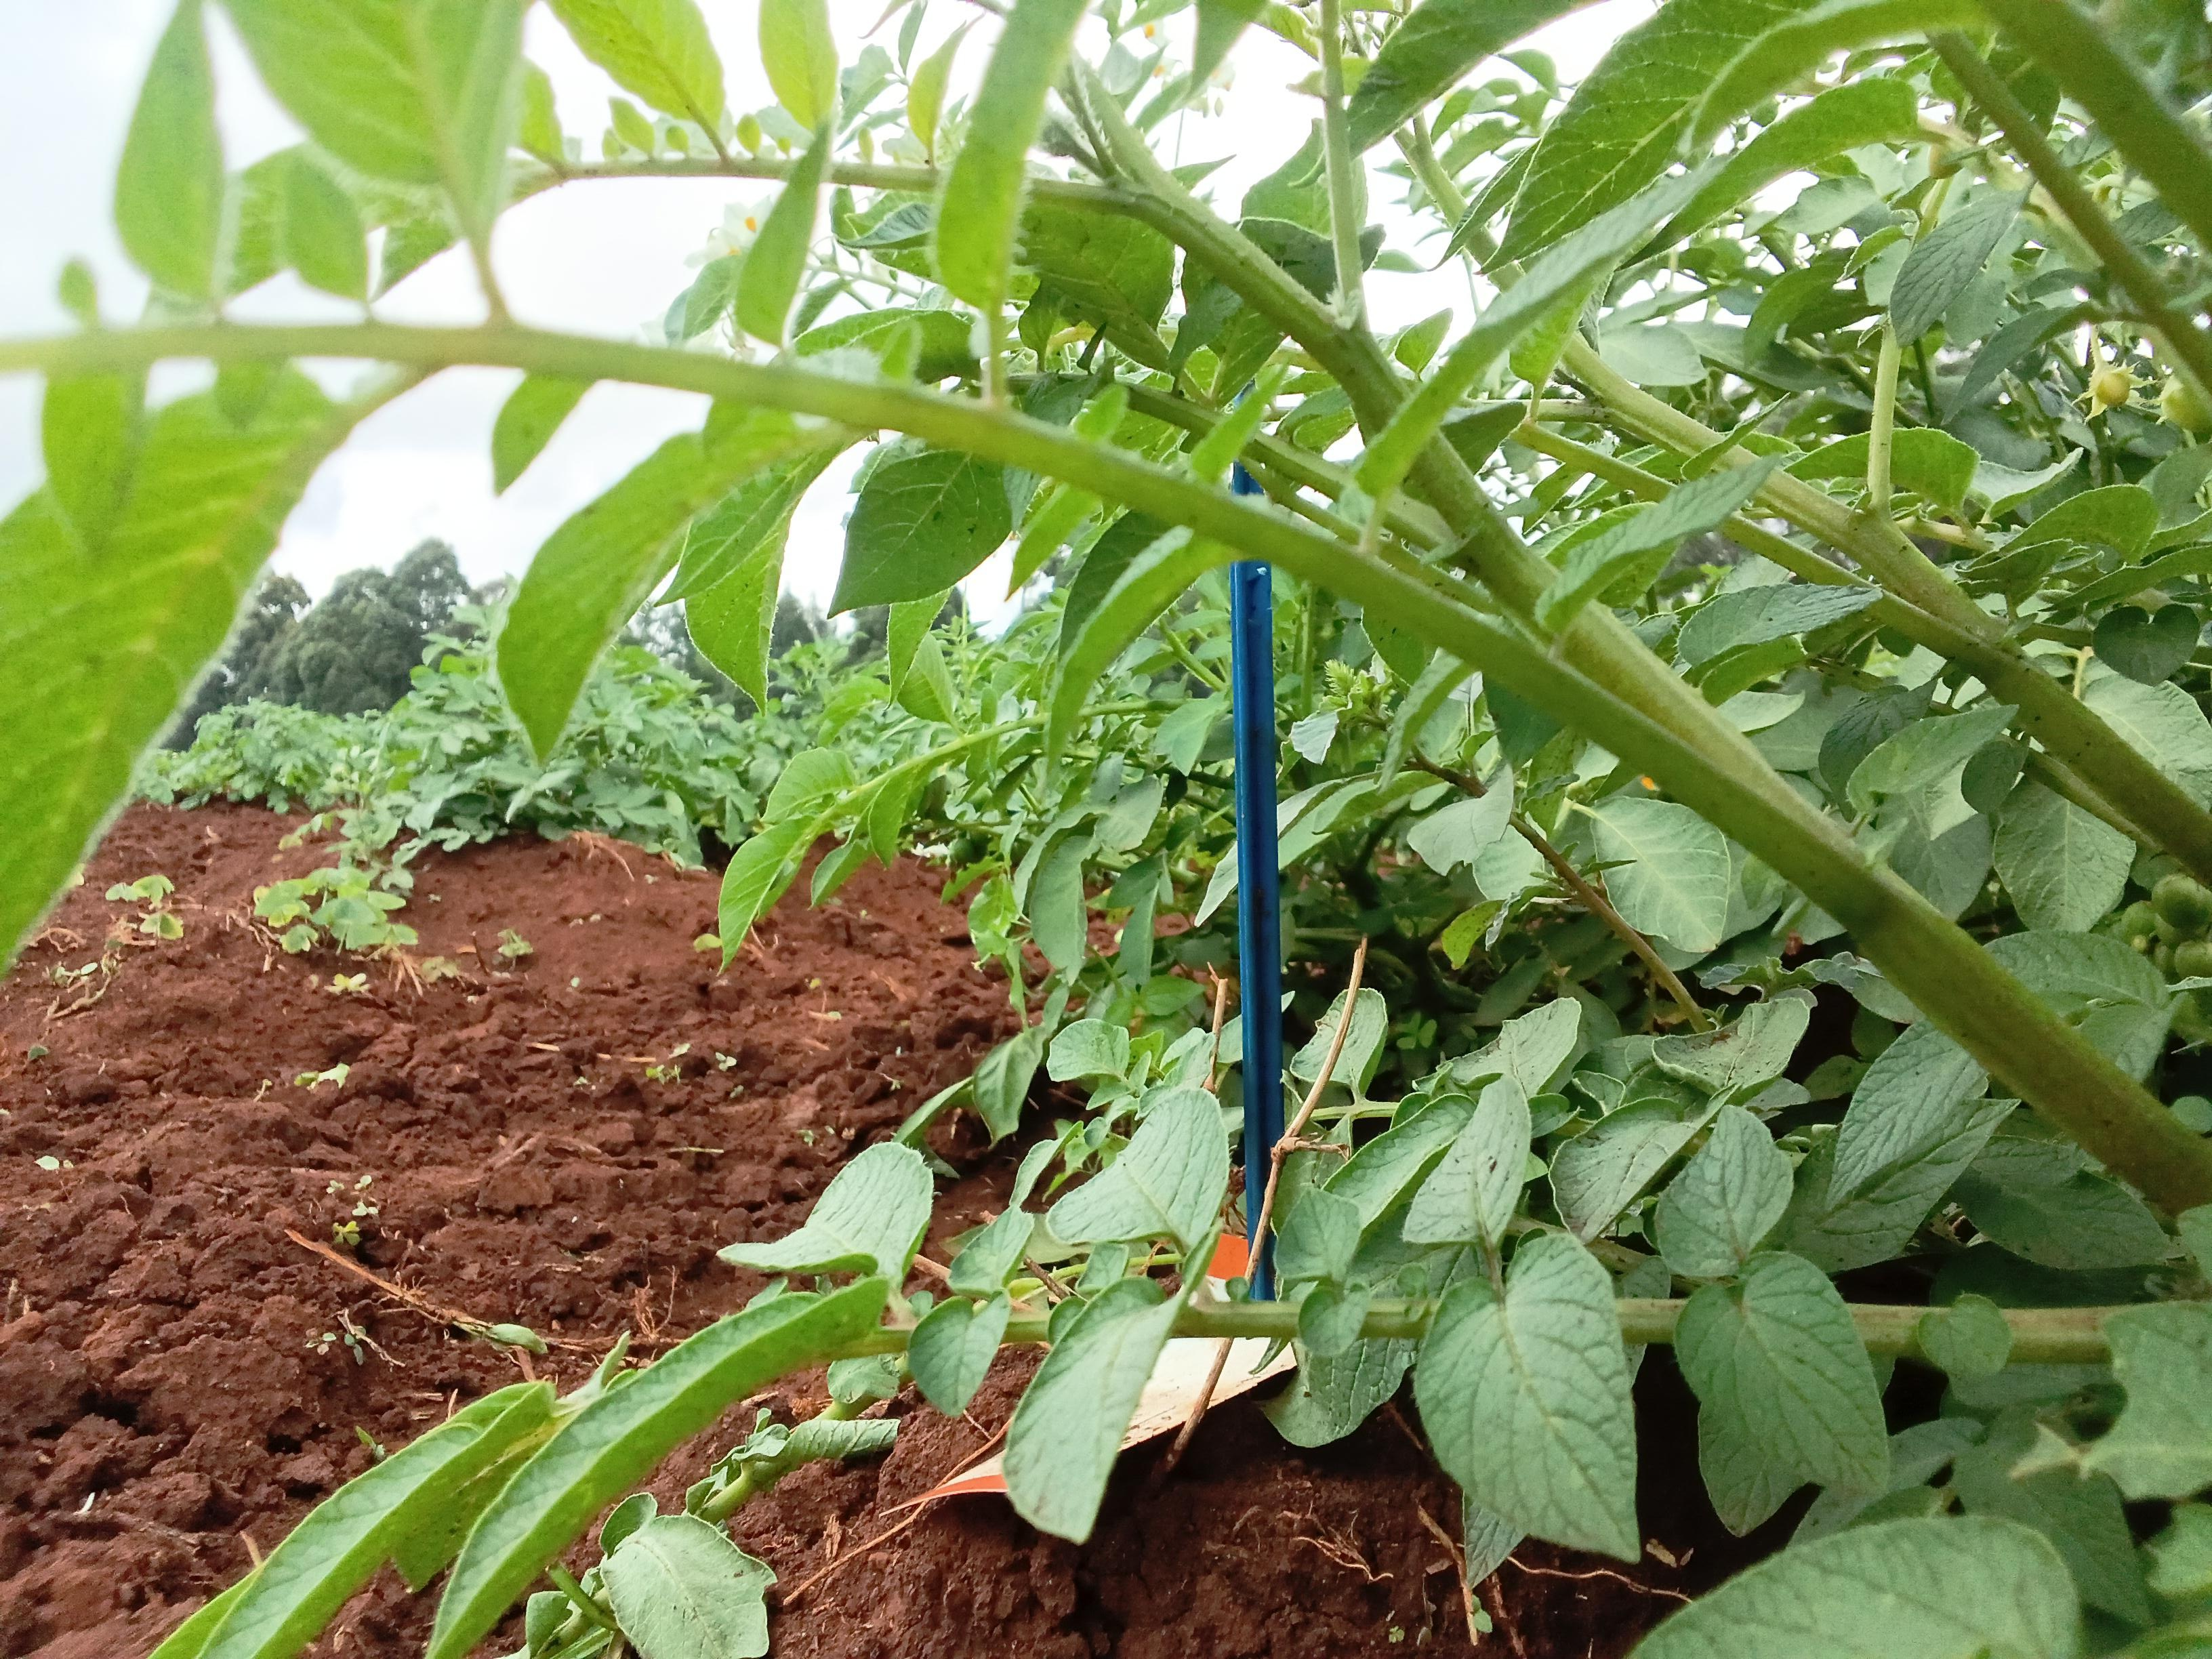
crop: potato
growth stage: flowering
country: Kenya
